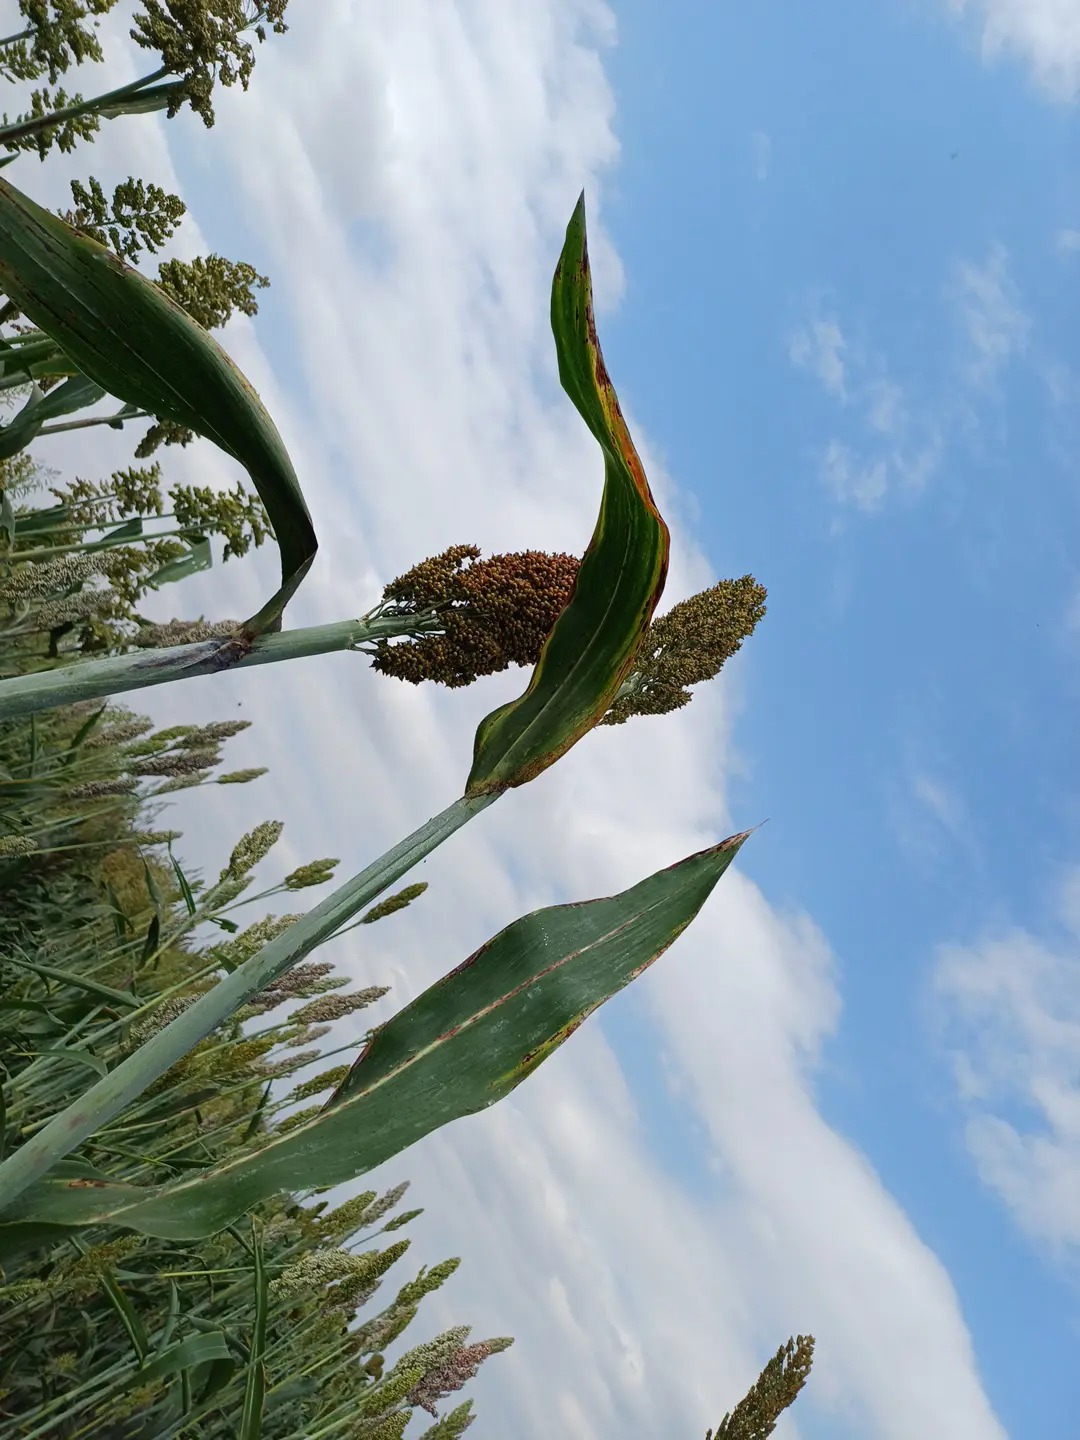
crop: sorghum
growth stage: filling grain
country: Kenya
